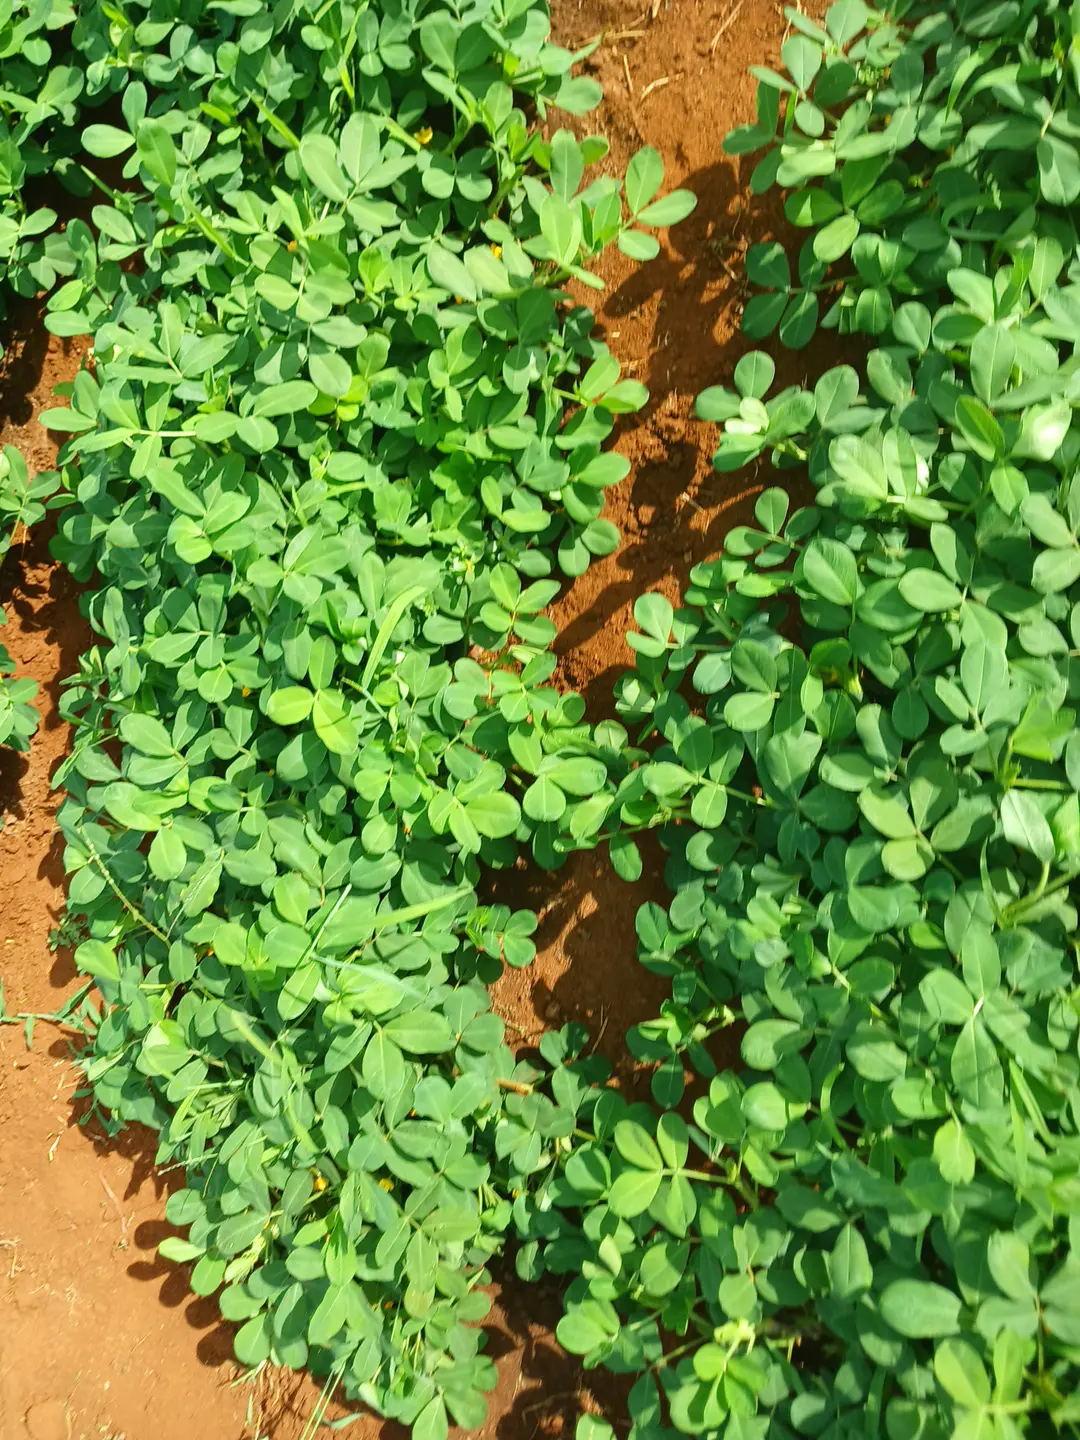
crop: groundnut
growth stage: flowering
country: Kenya
